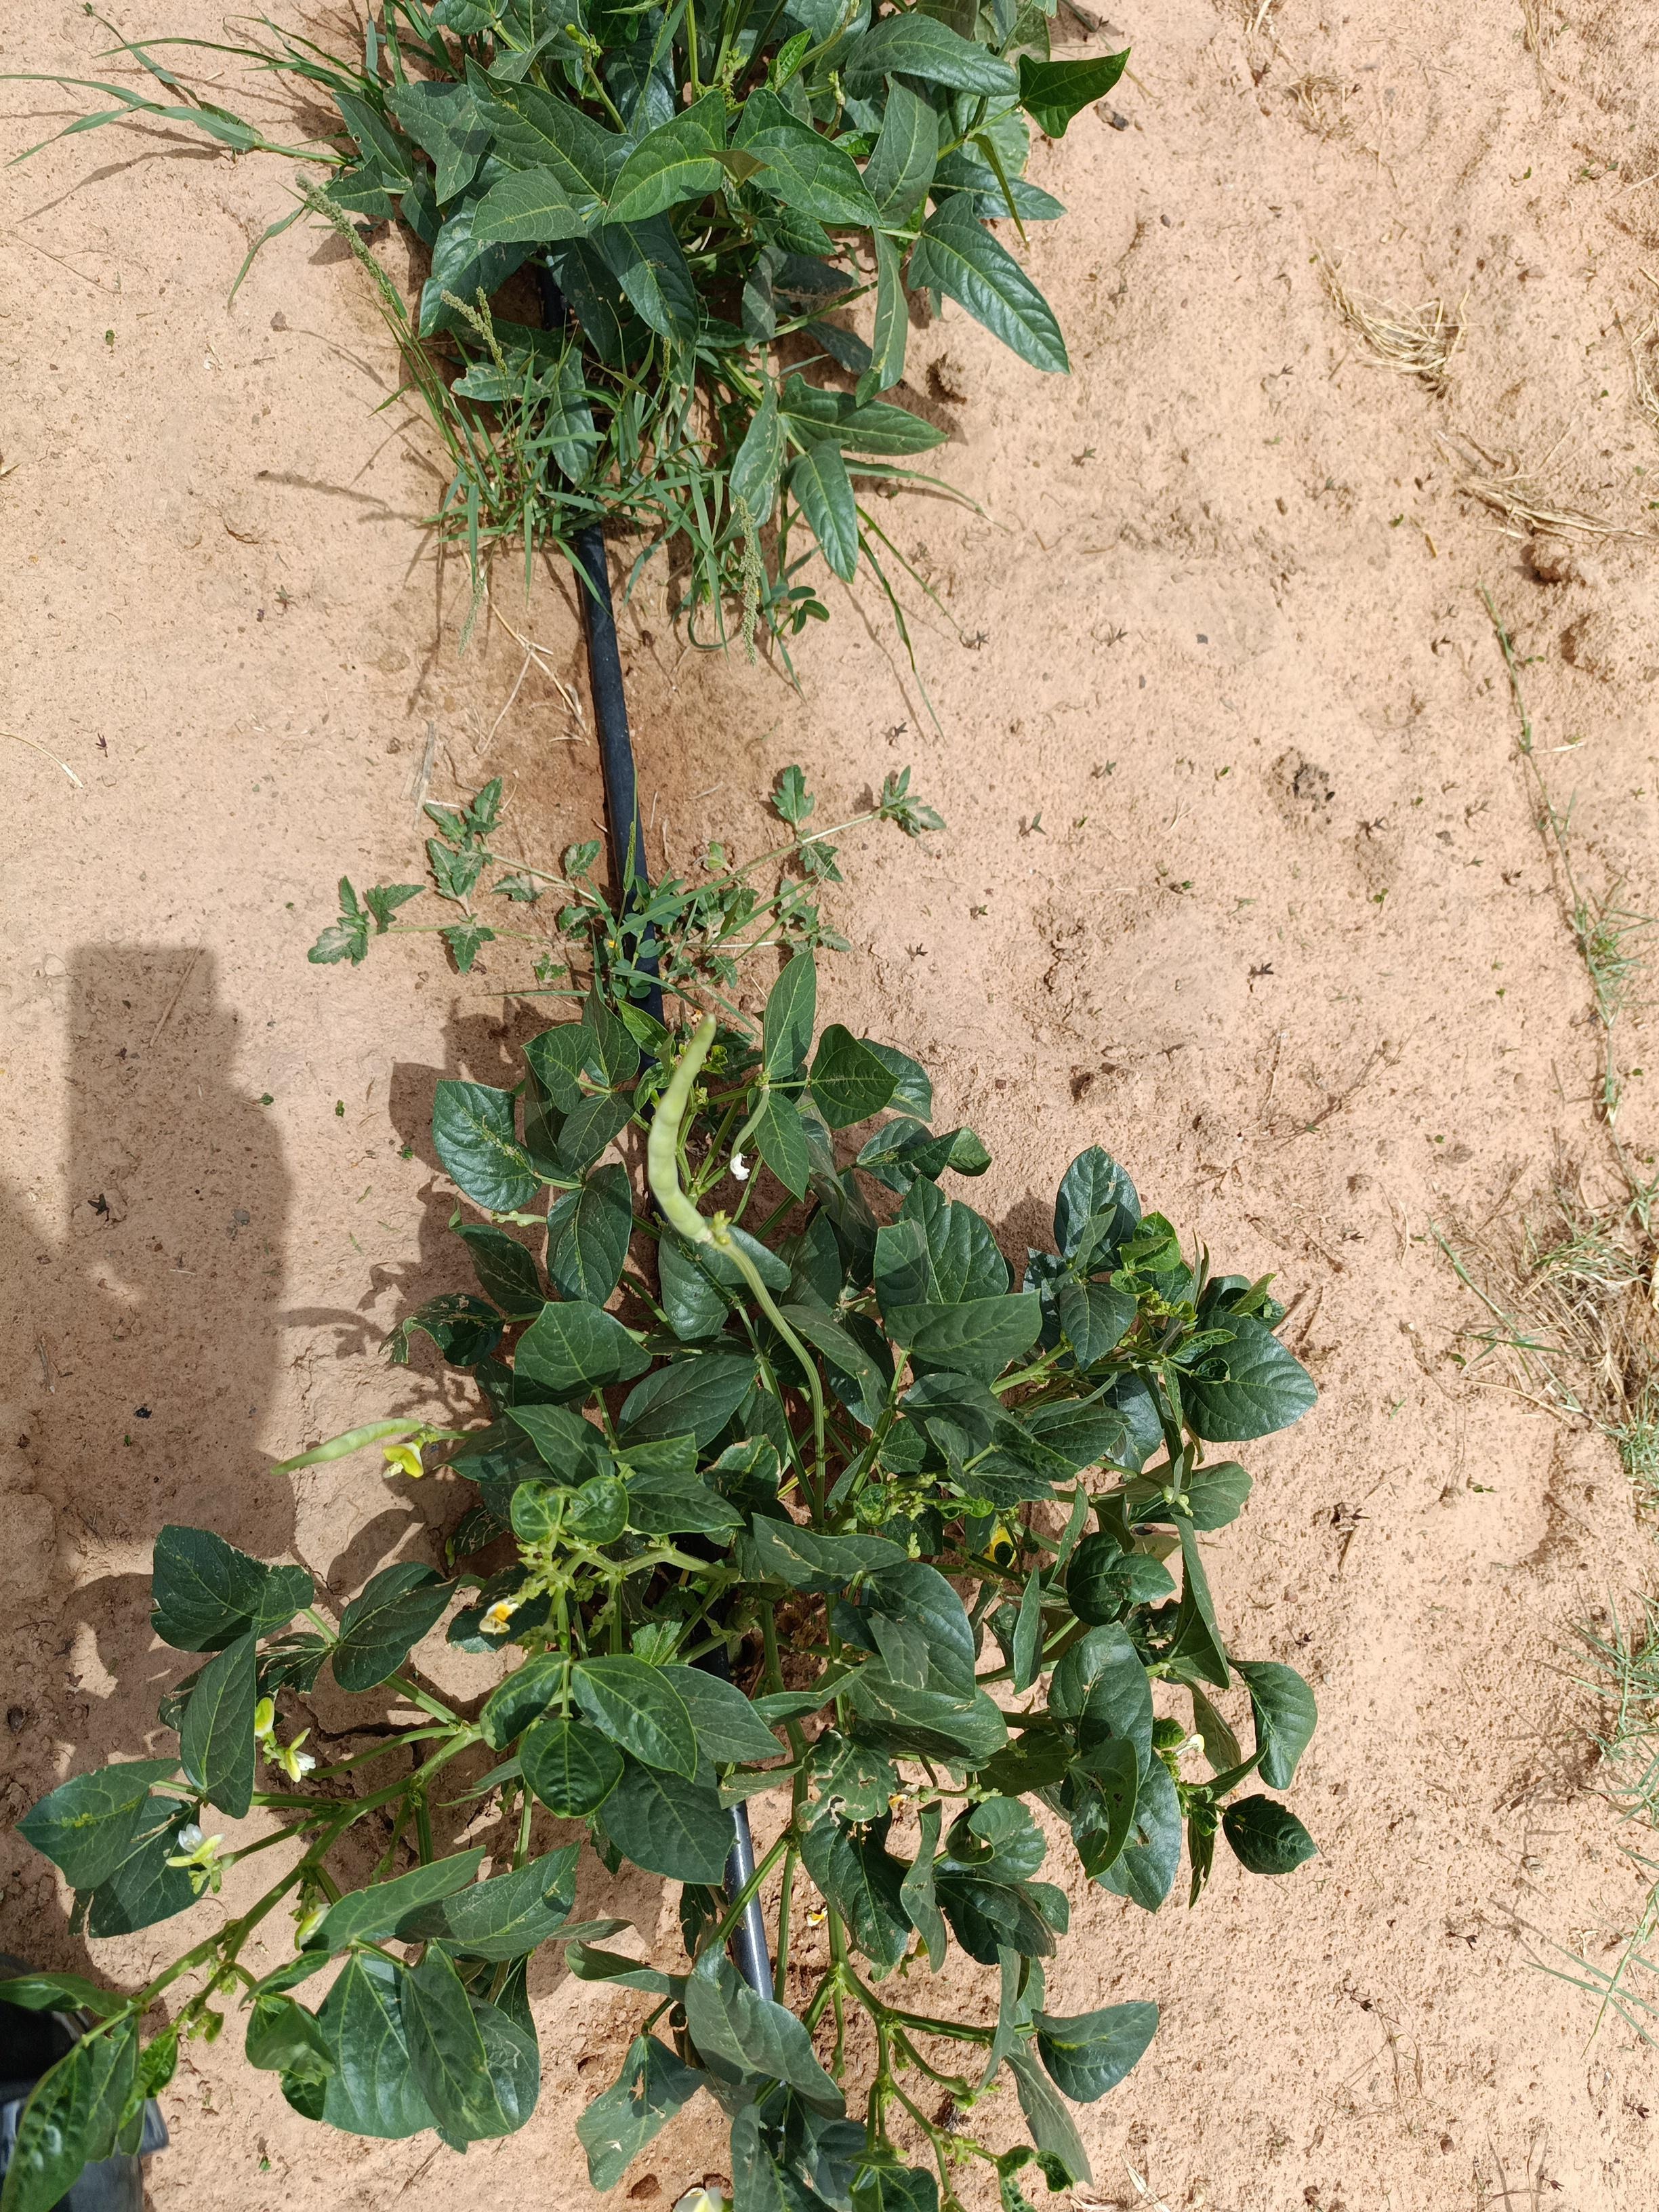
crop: cowpea
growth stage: development pod
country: Nigeria
